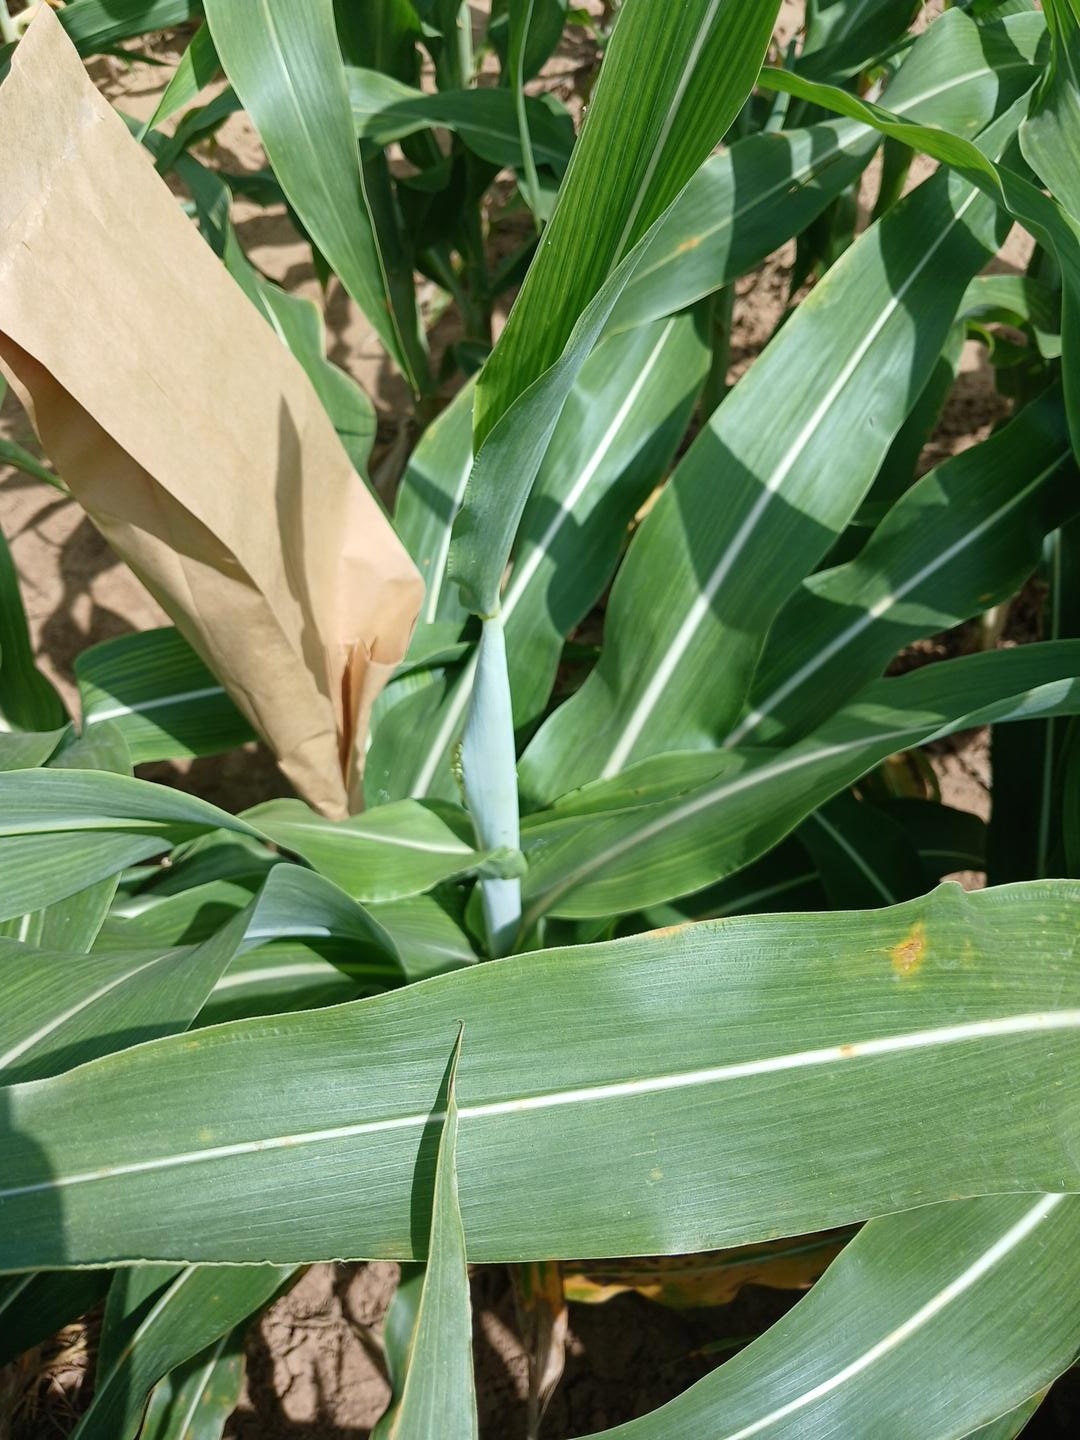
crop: sorghum
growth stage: heading tuber
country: Senegal
